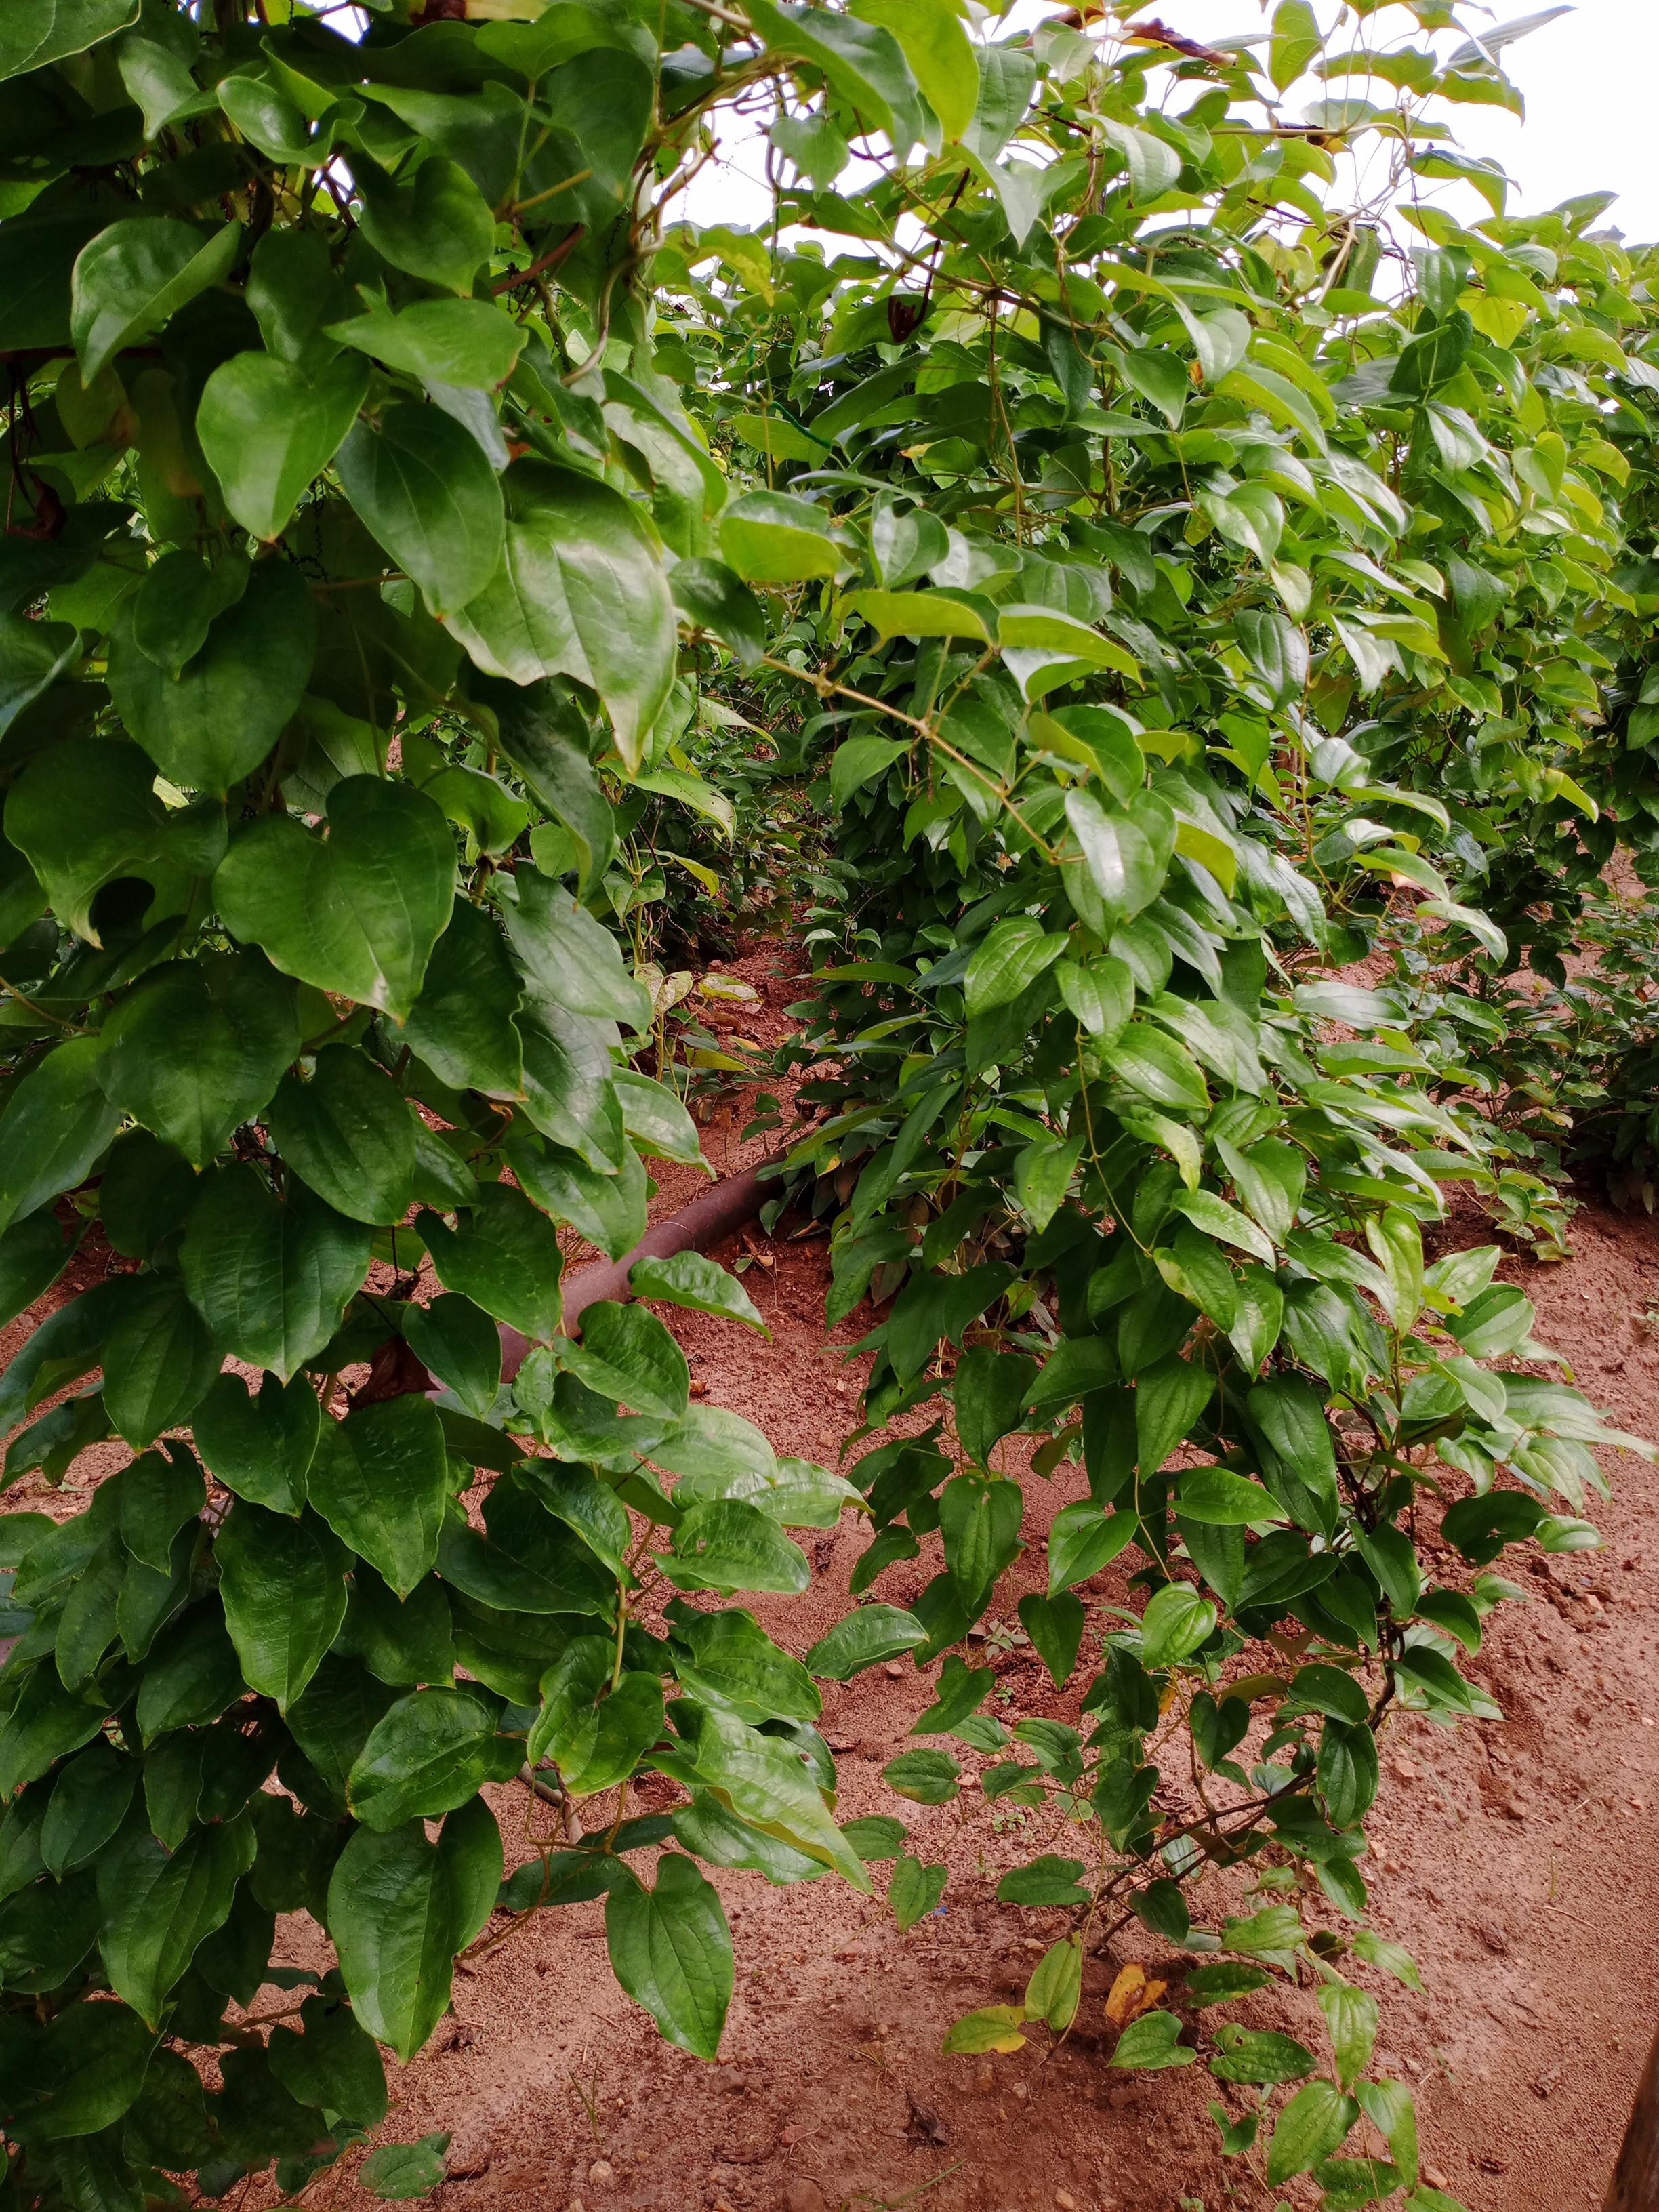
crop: yam
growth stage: vegetative
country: Nigeria
